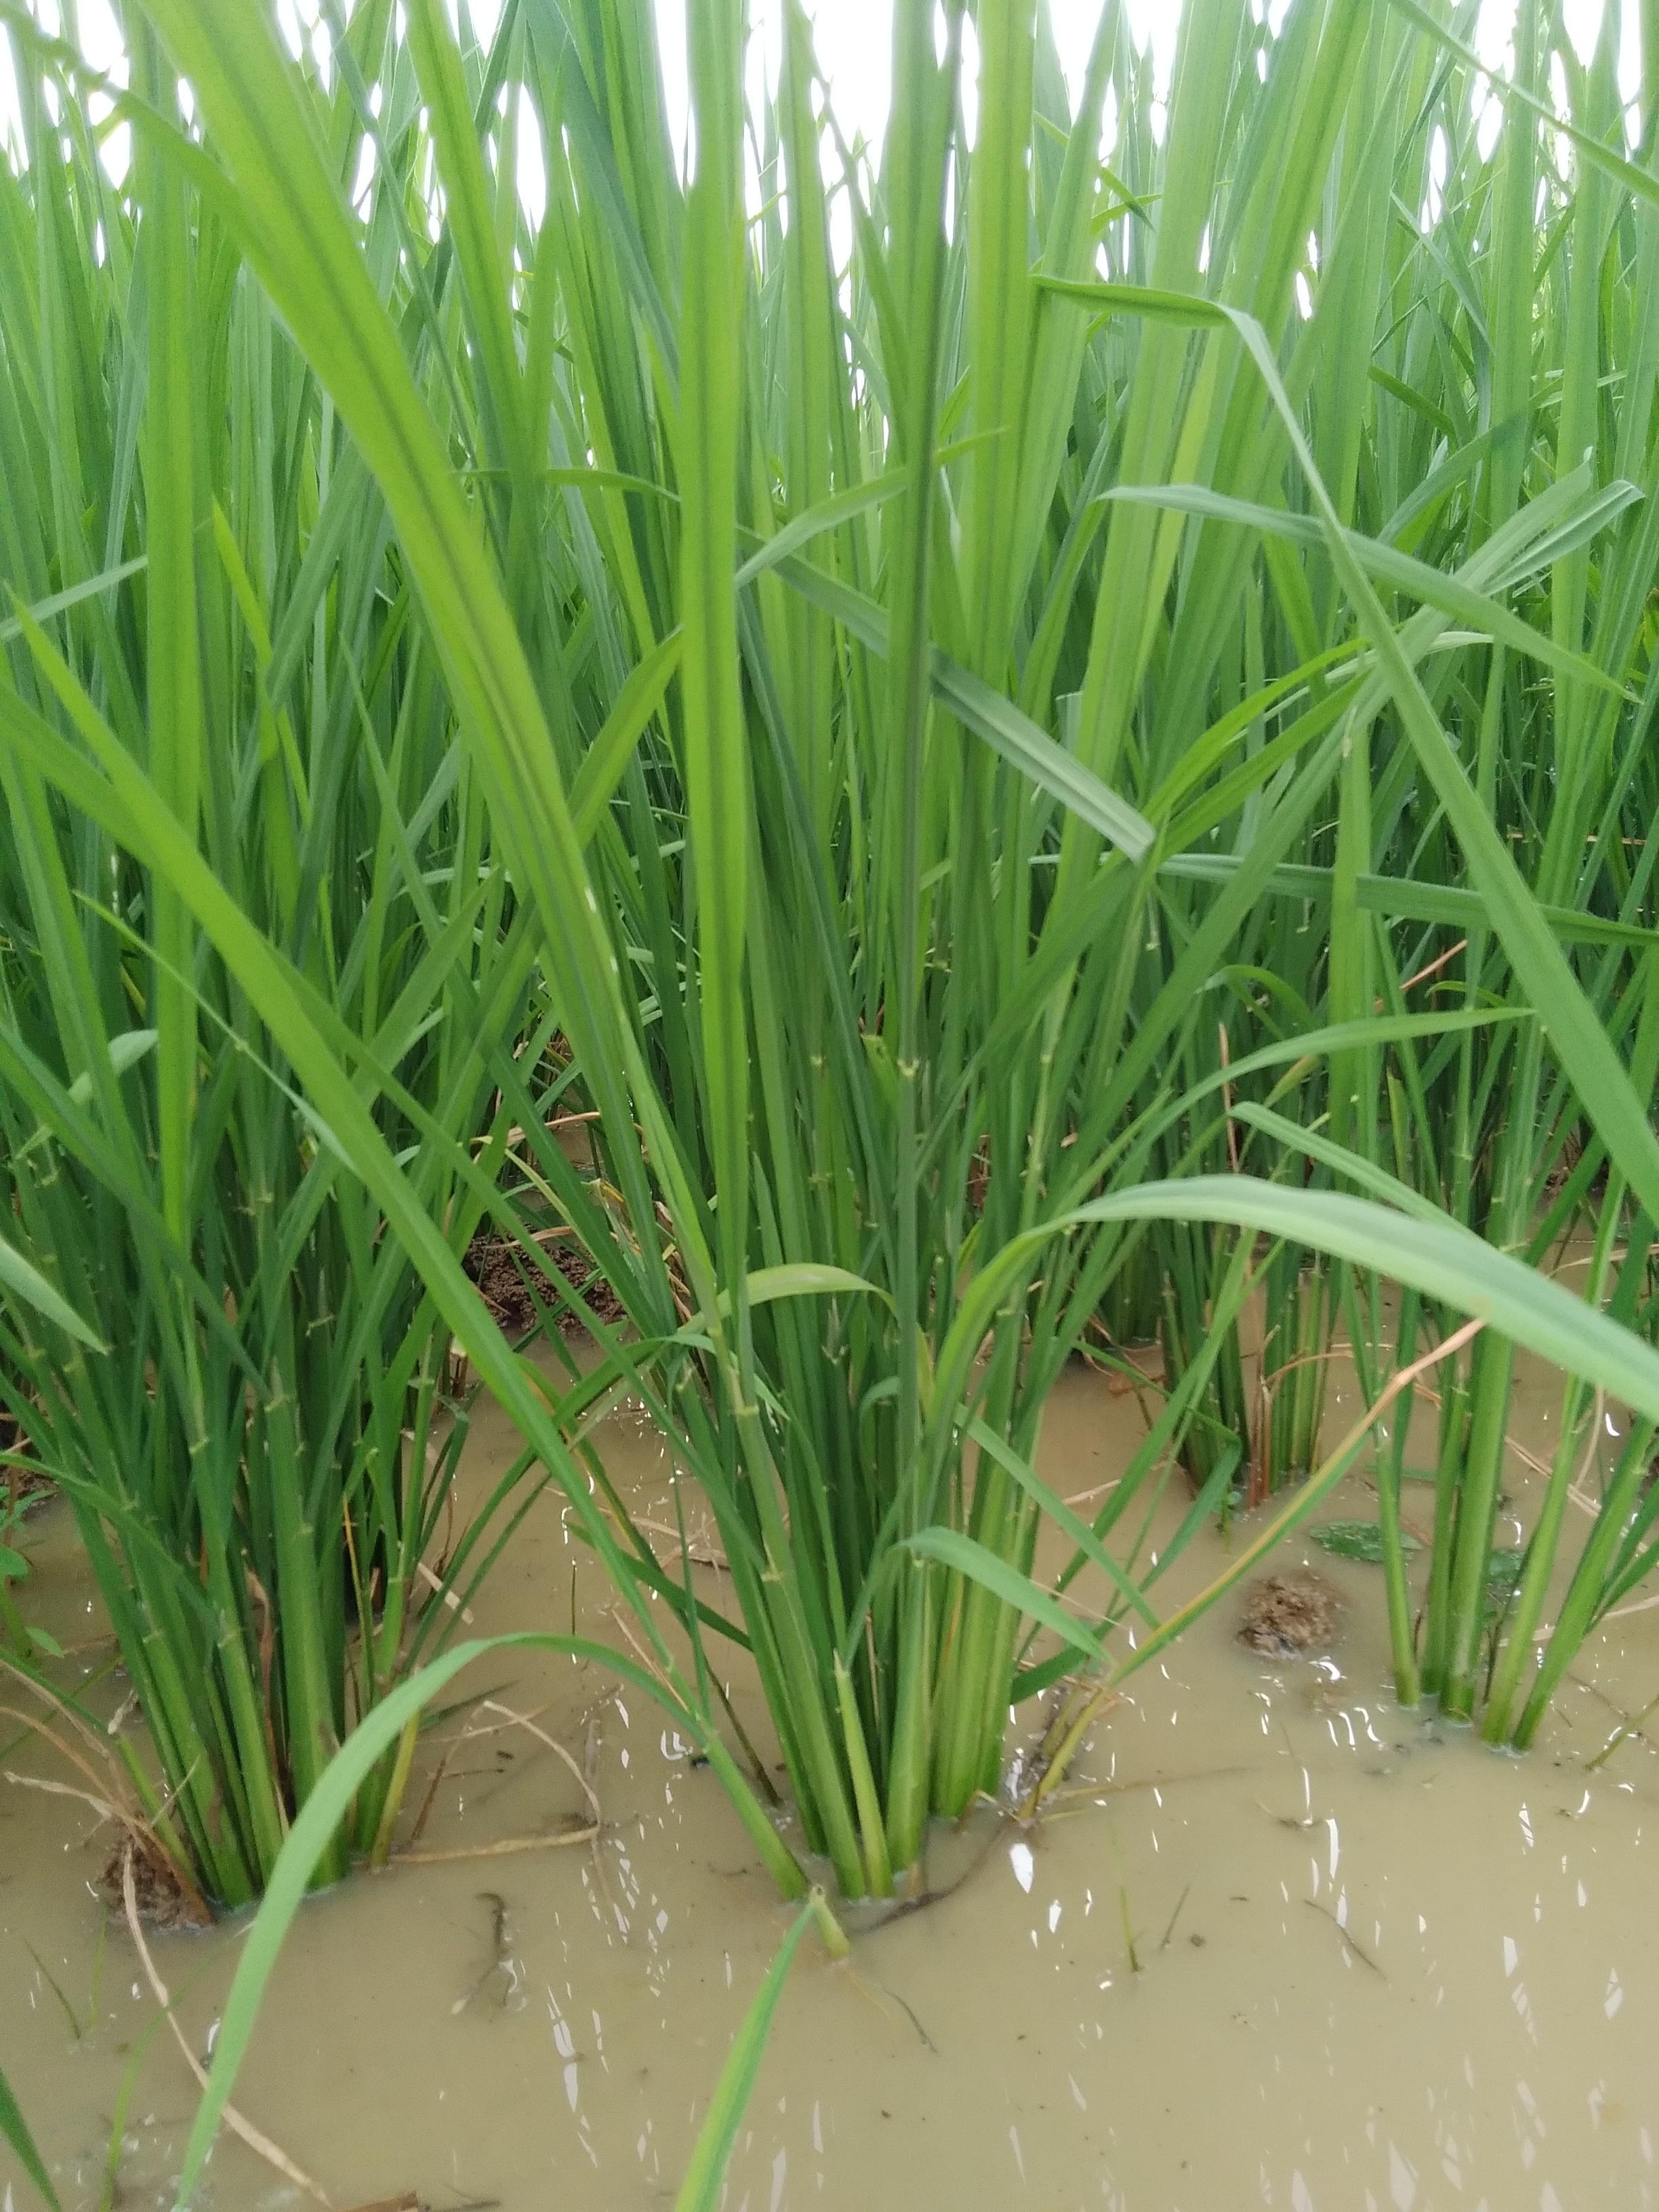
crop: rice
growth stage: vegetative
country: Nigeria
